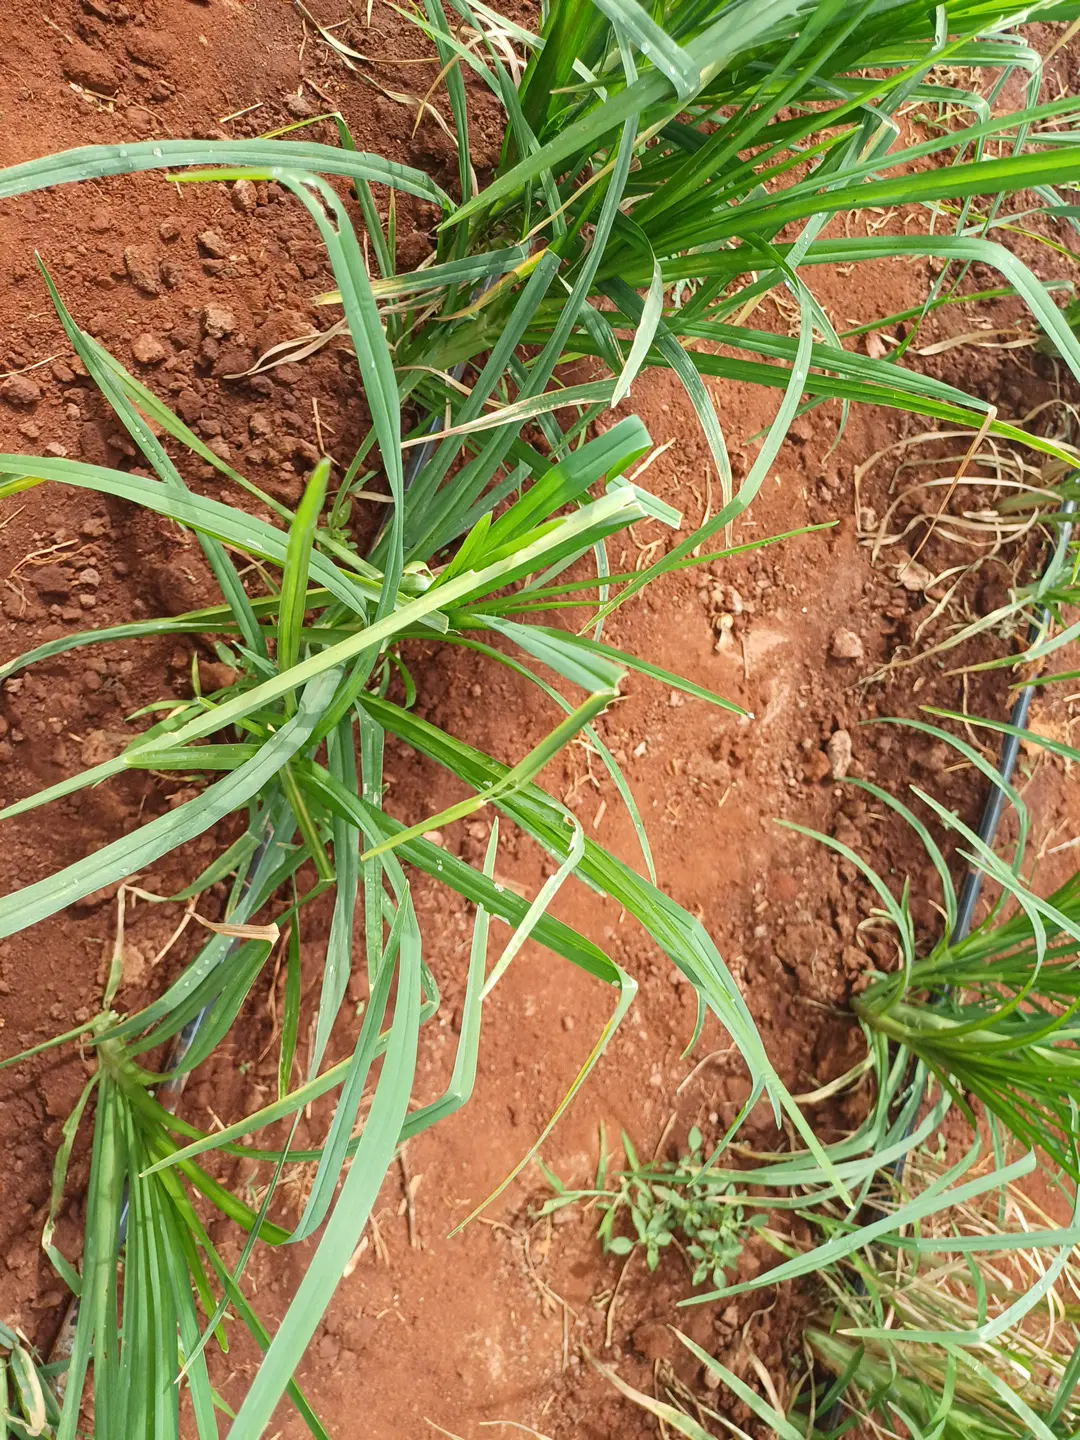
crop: finger millet
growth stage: vegetative
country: Kenya
